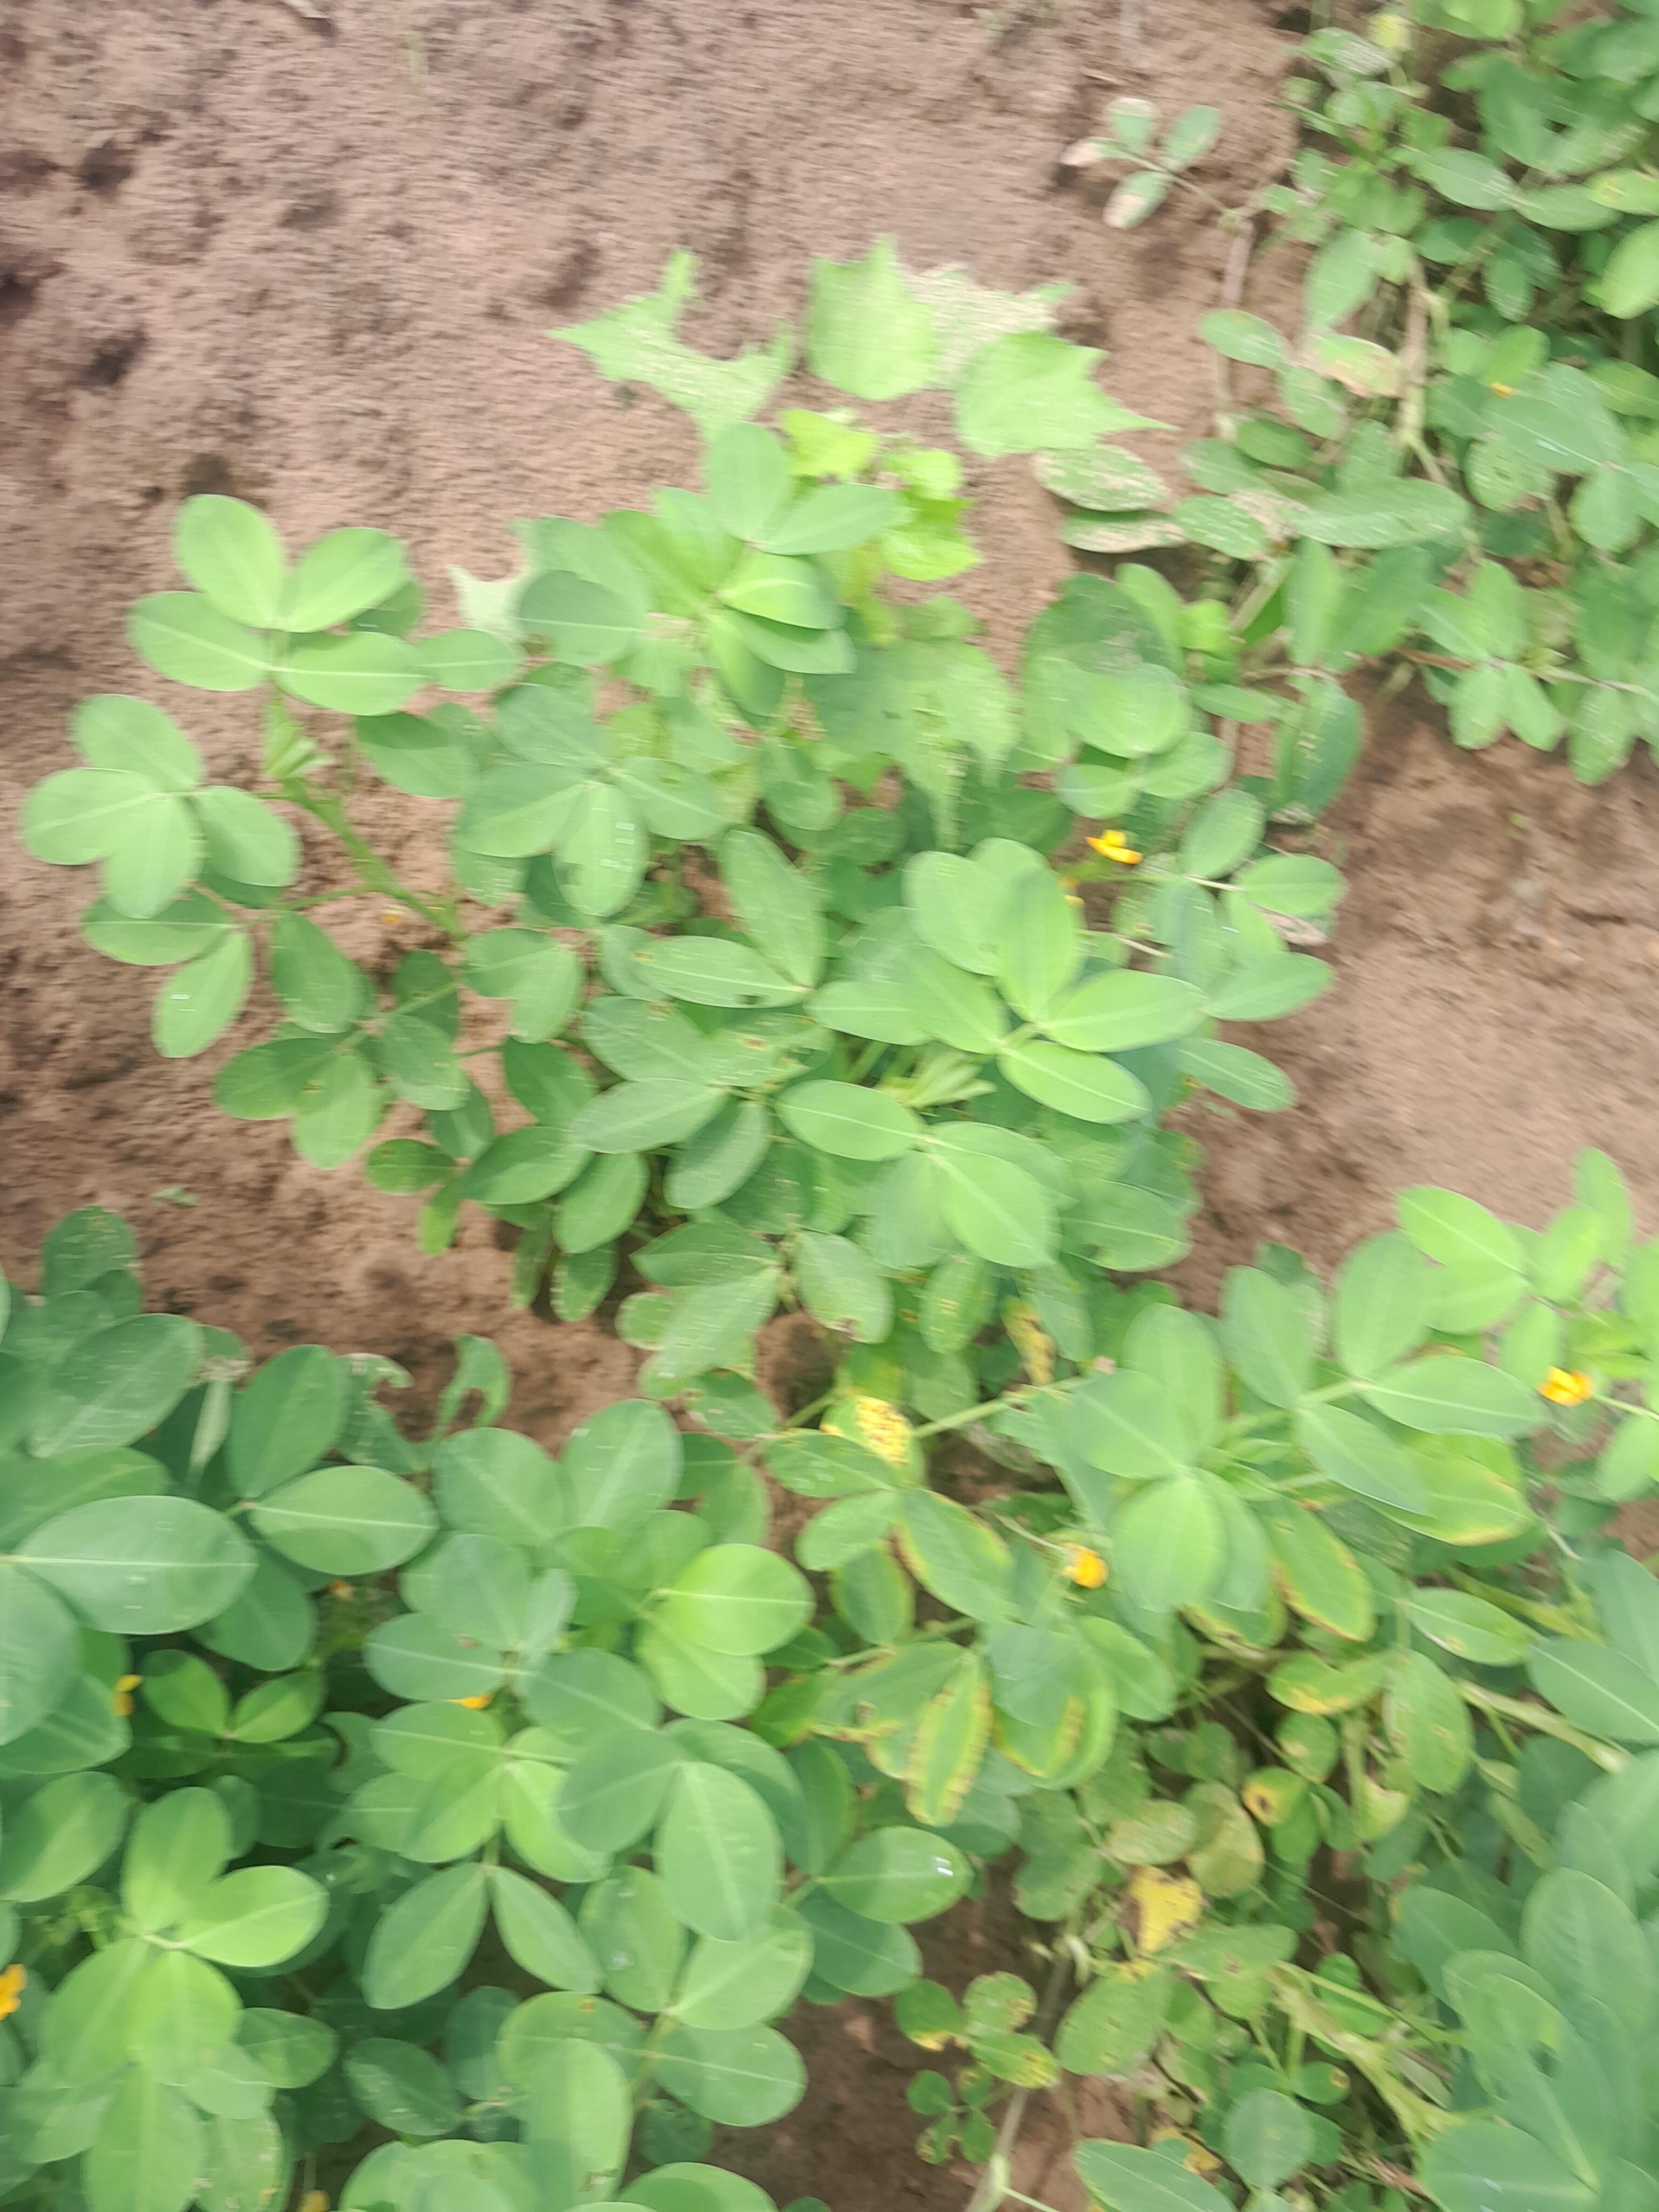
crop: groundnut
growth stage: flowering
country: Senegal
